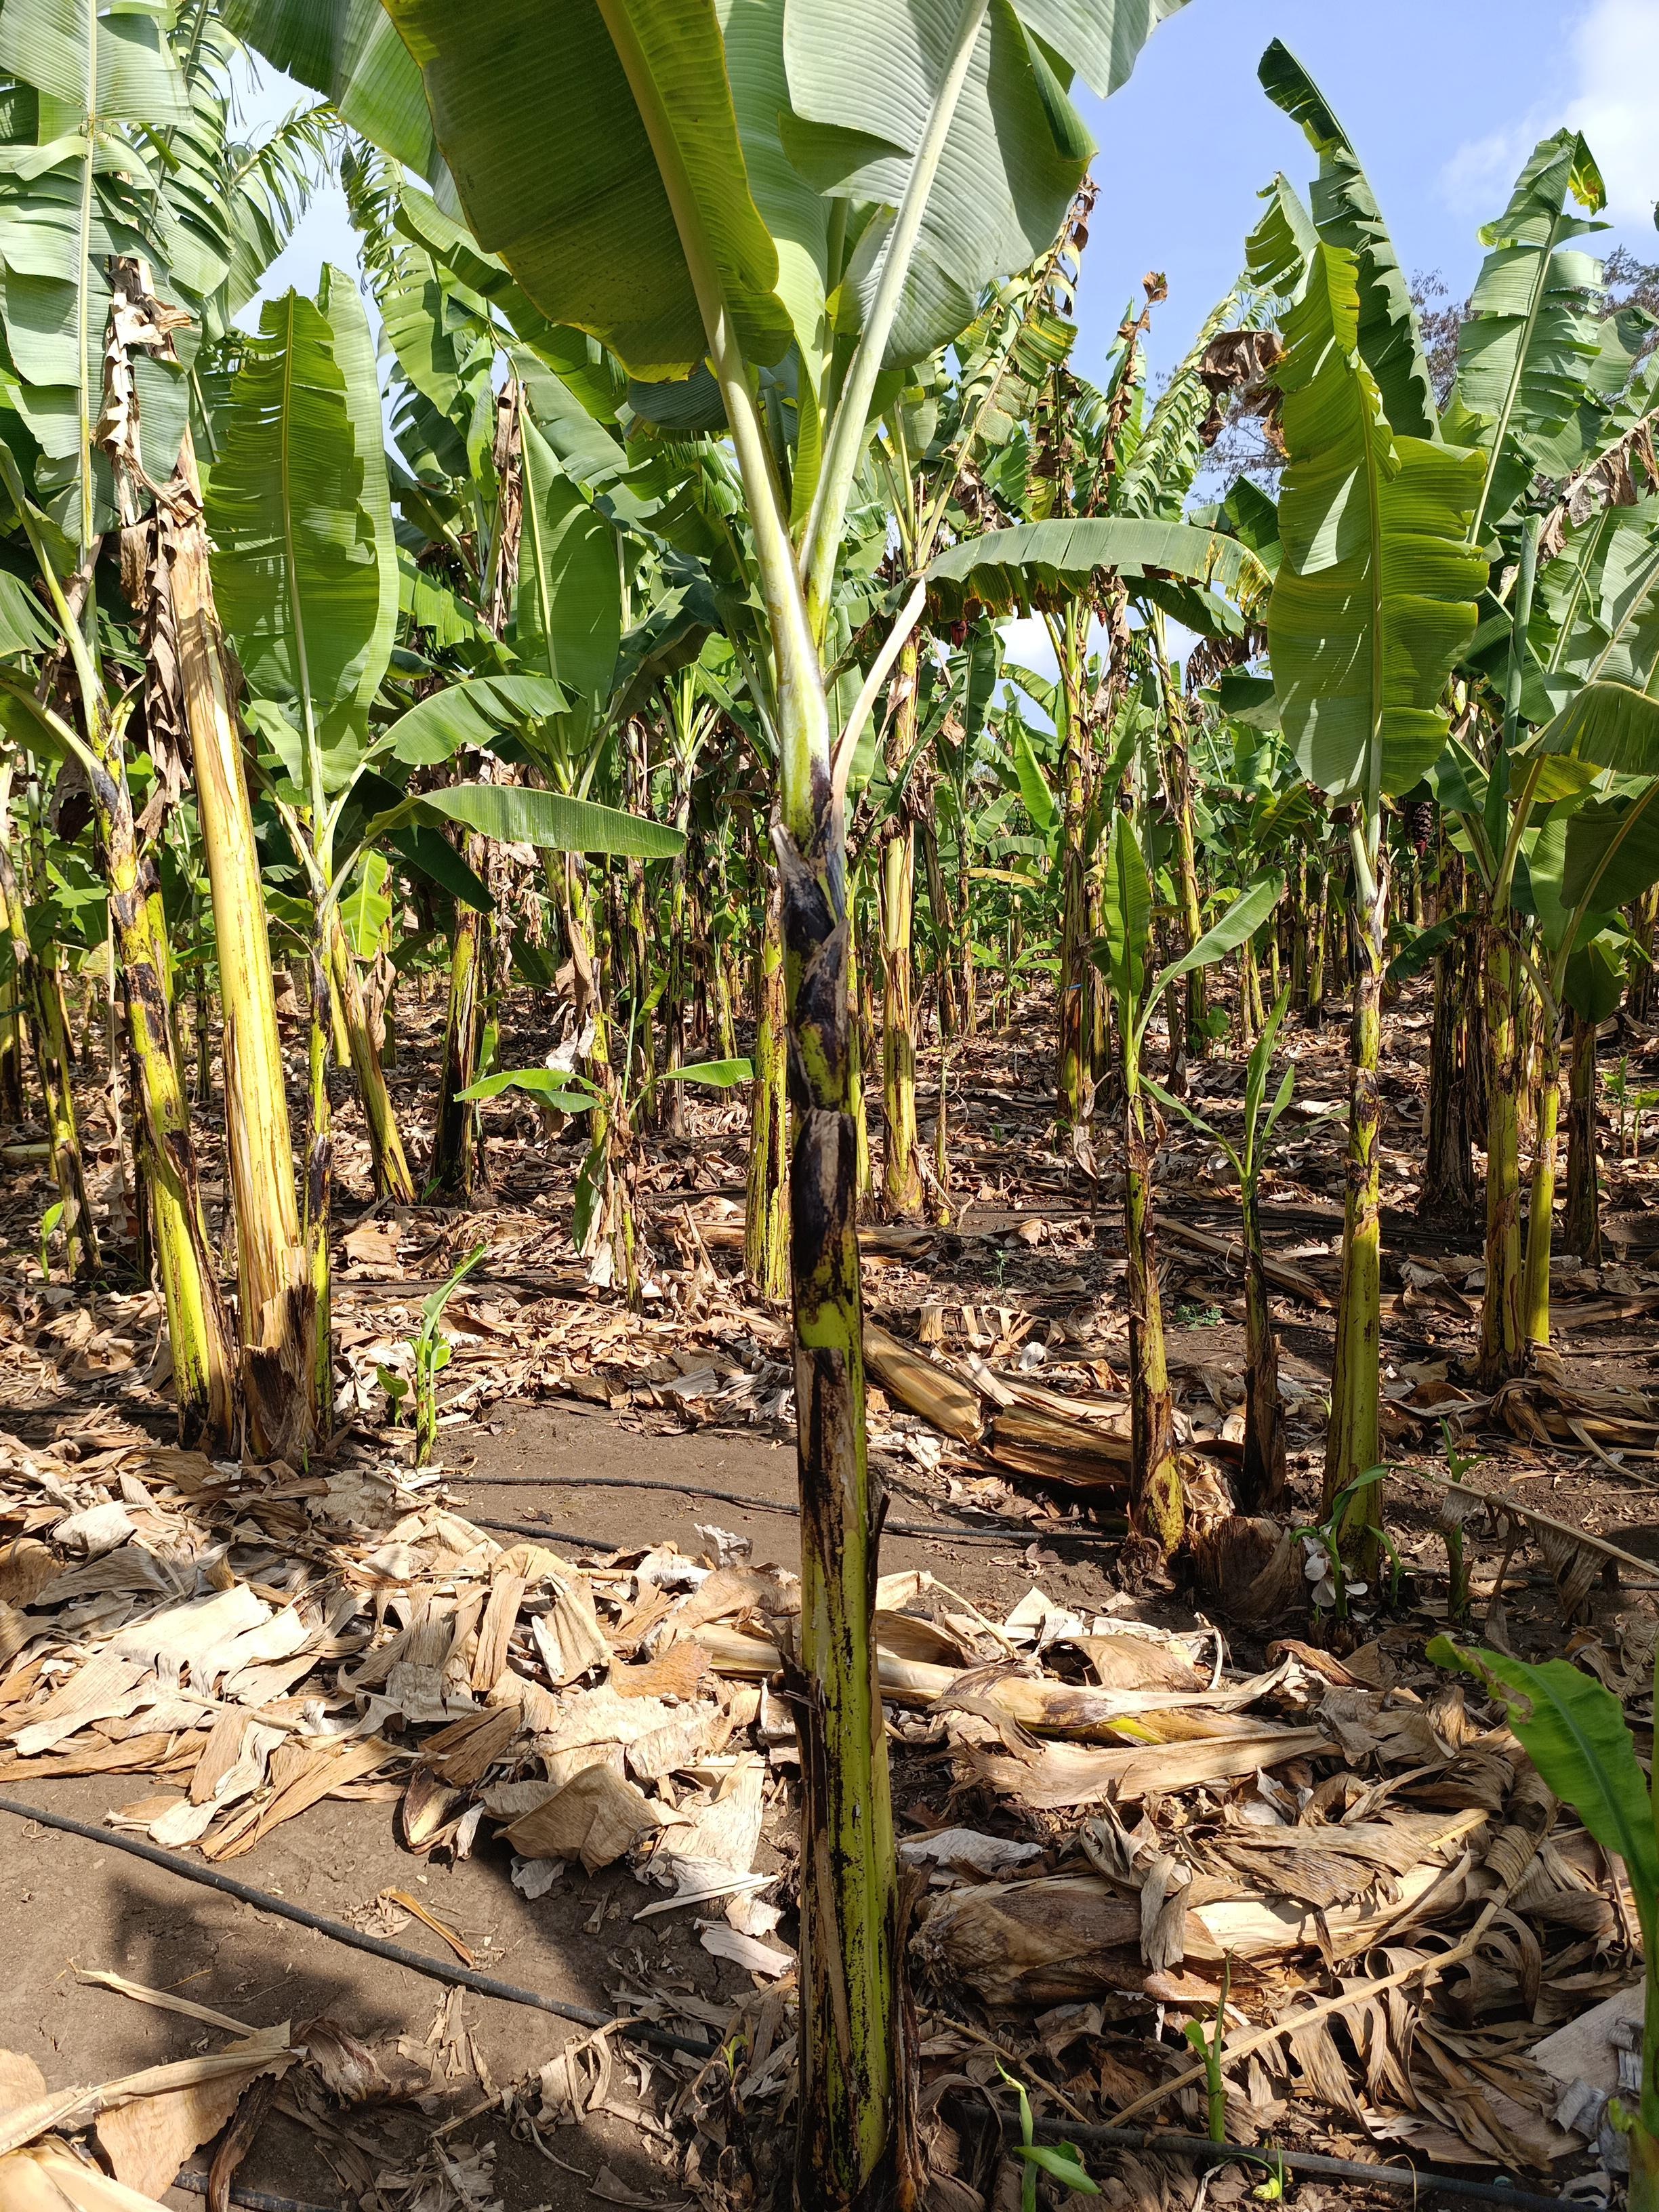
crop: banana
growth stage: vegetative
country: Tanzania
